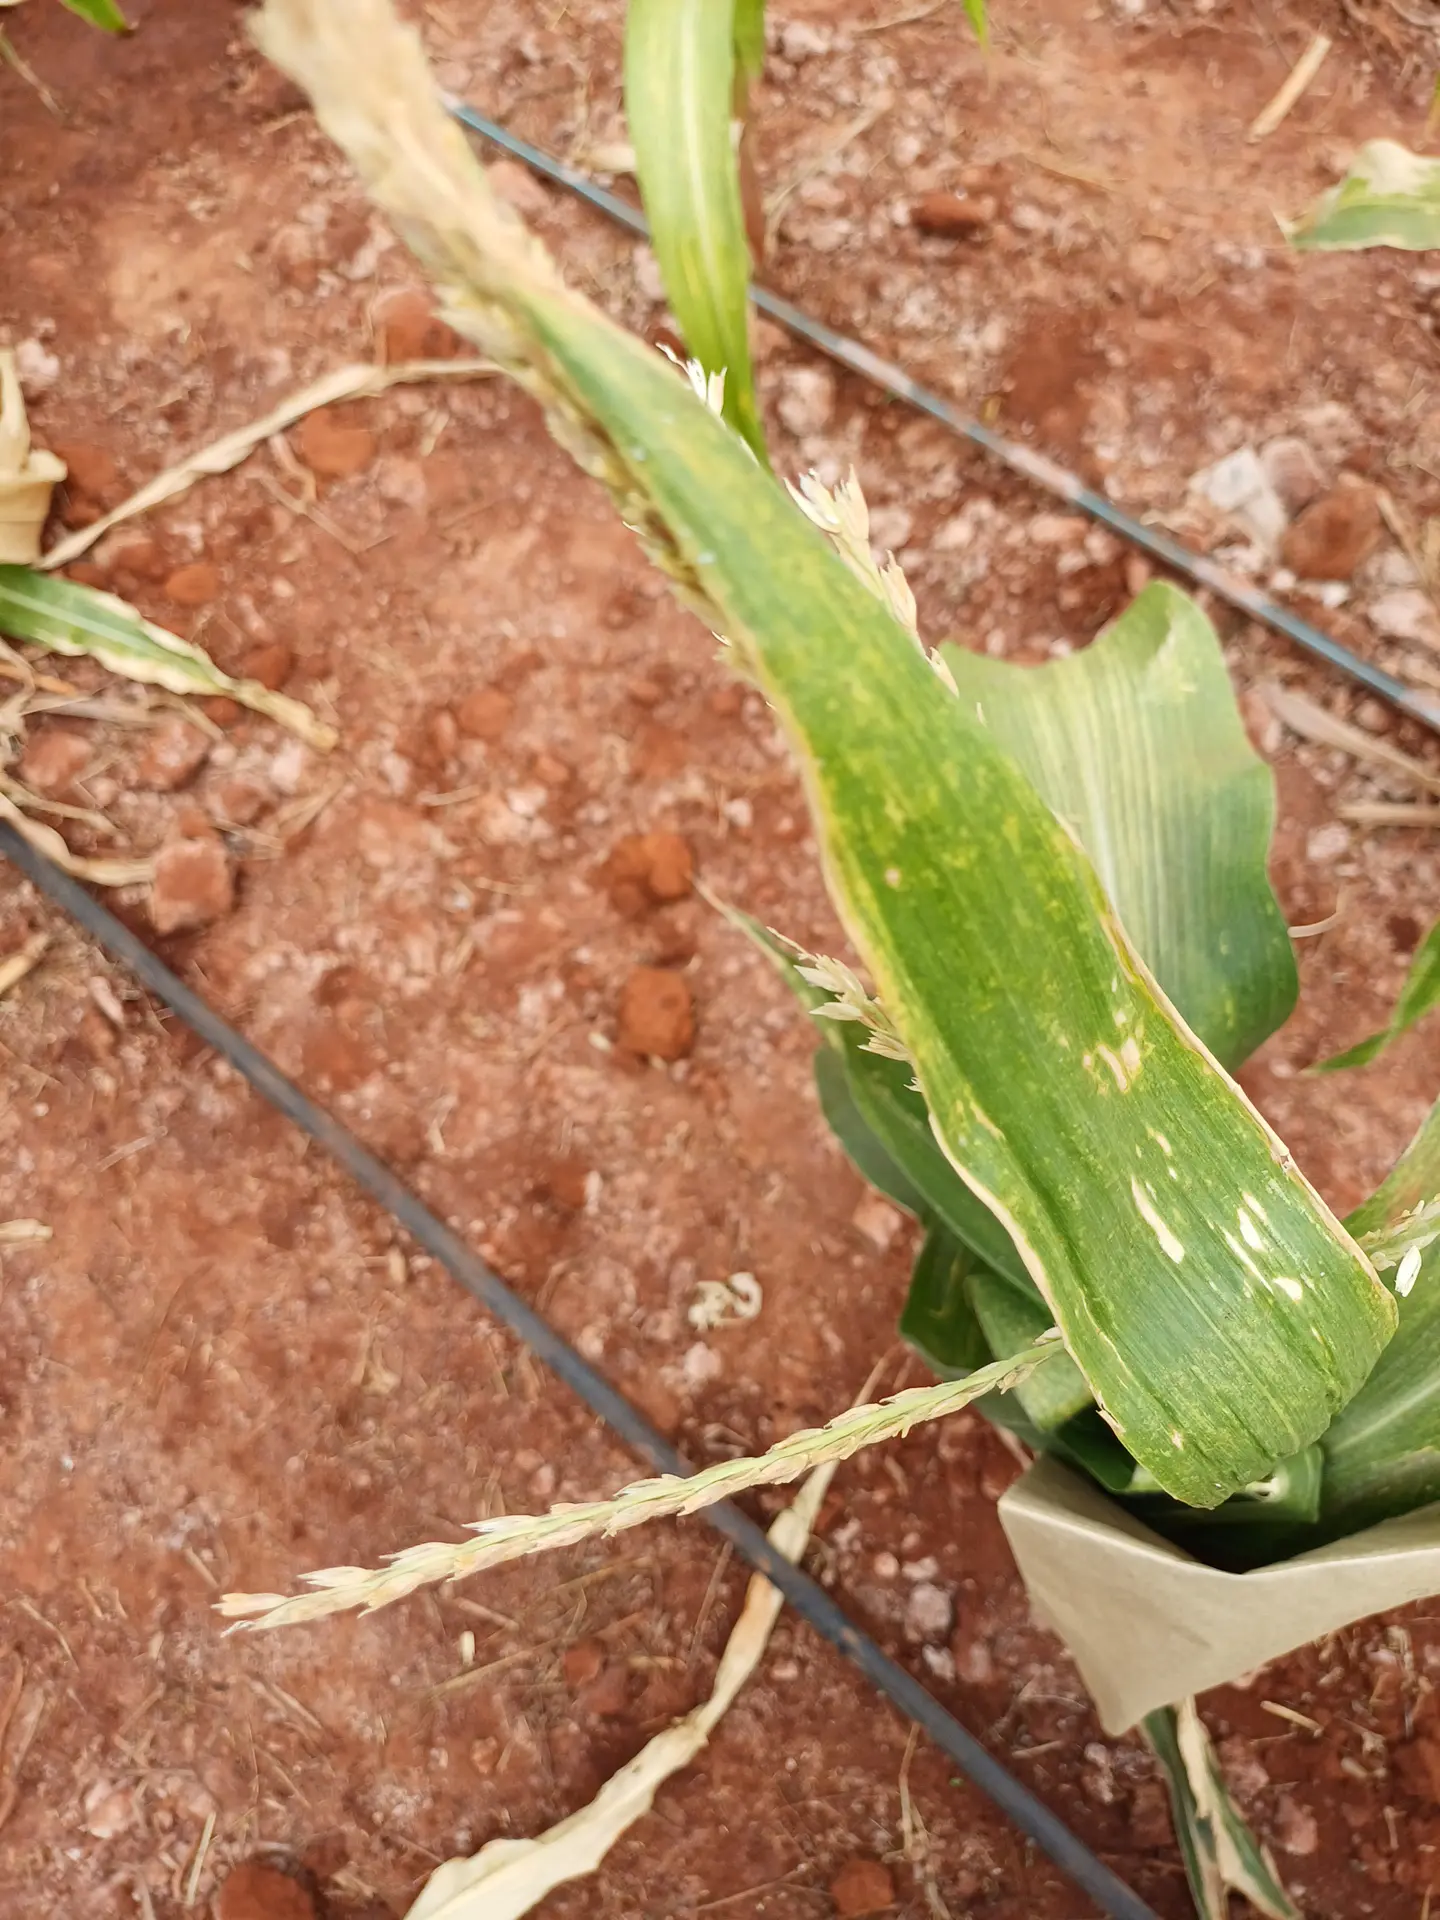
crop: maize
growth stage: flowering
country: Kenya
